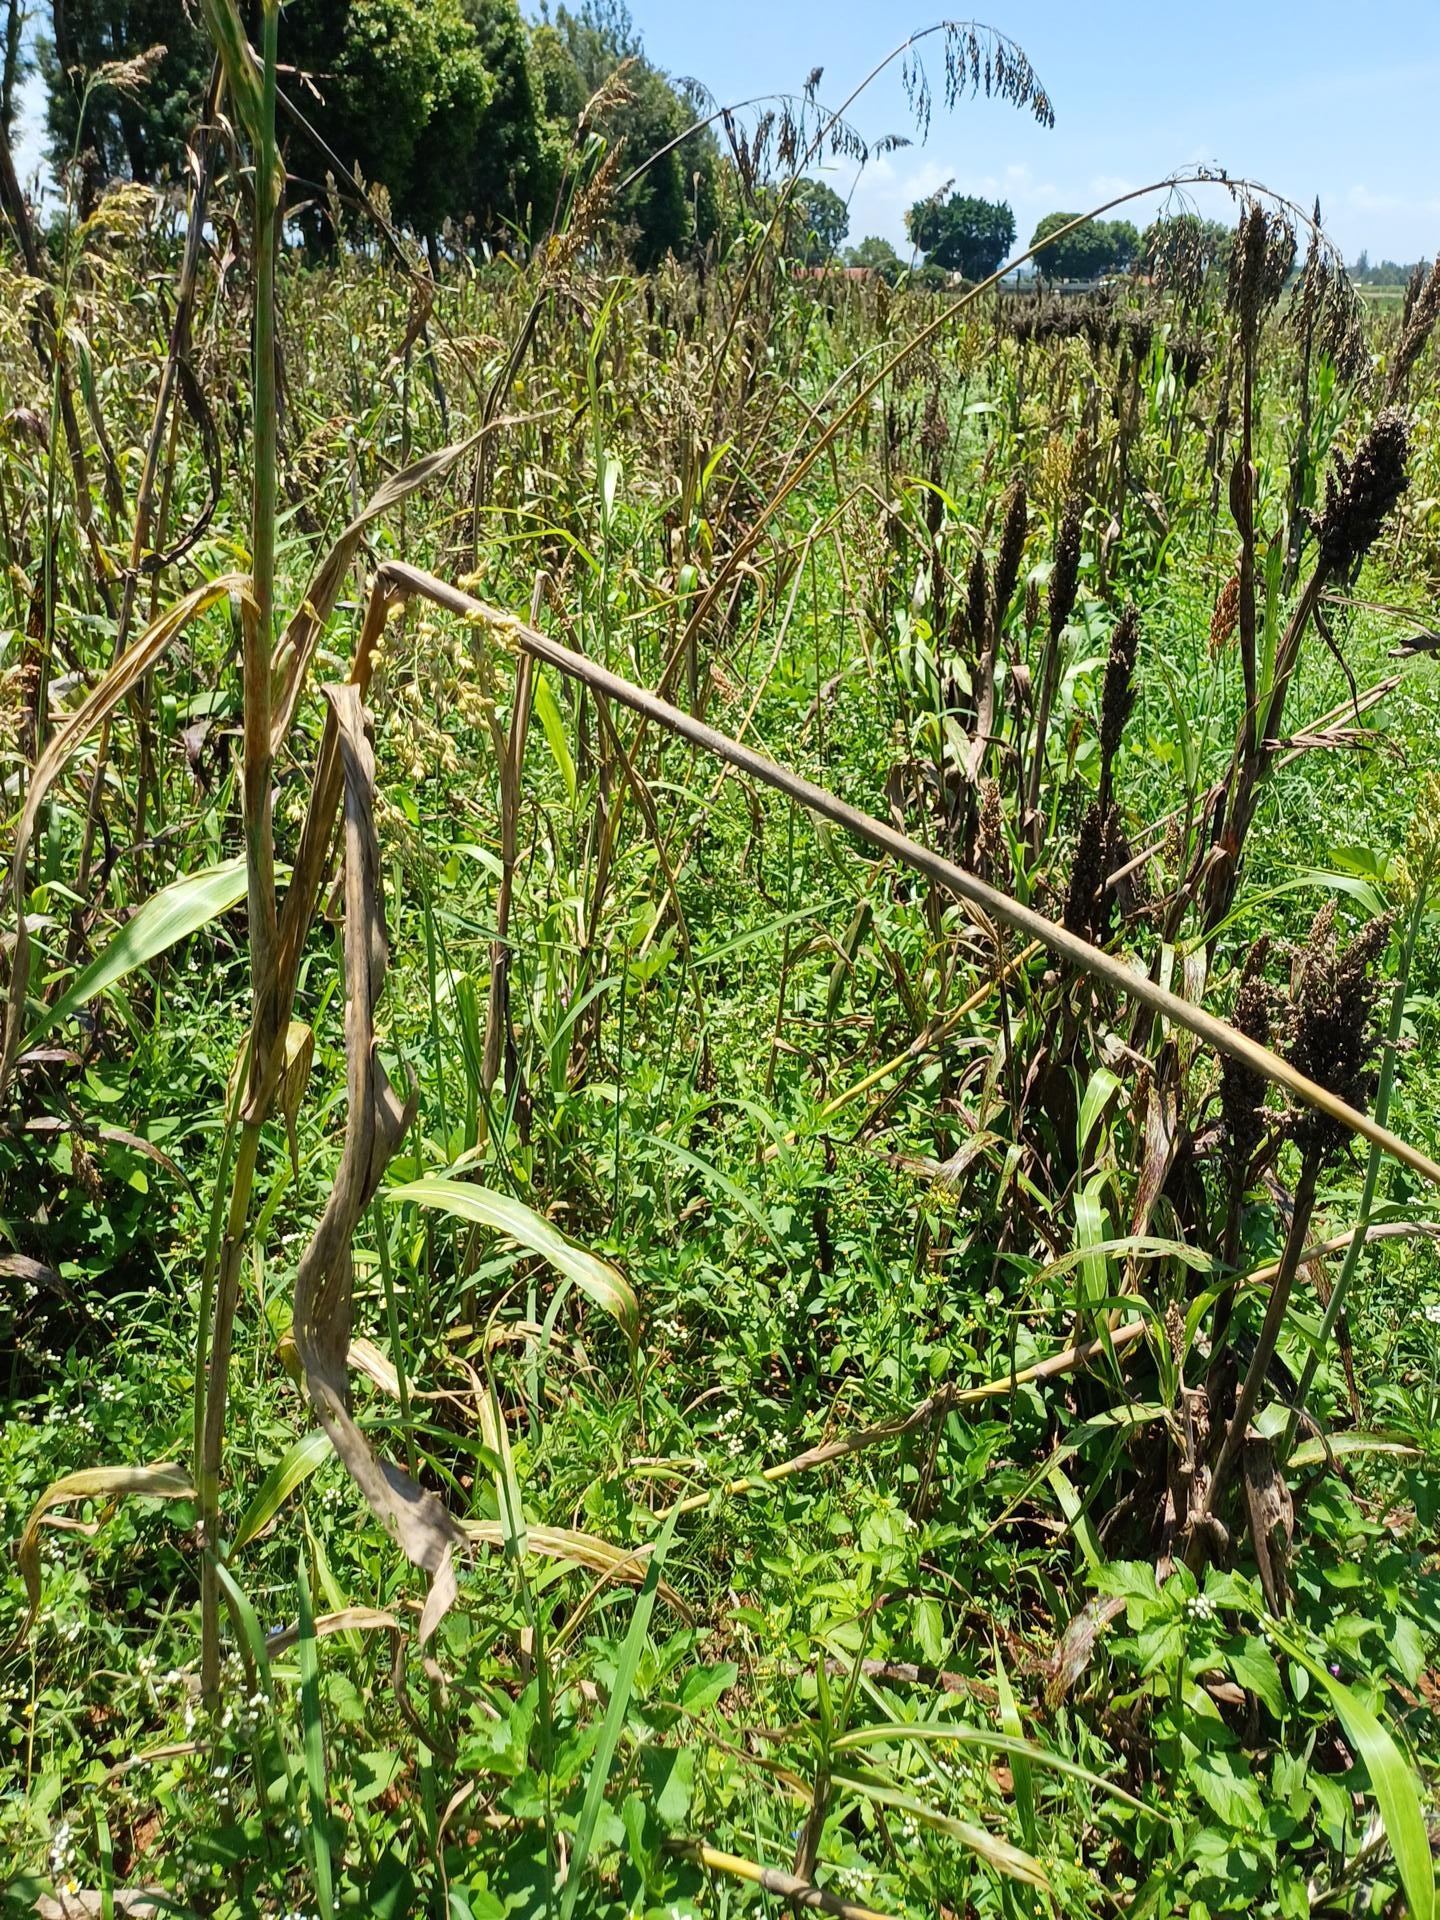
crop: sorghum
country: Kenya
